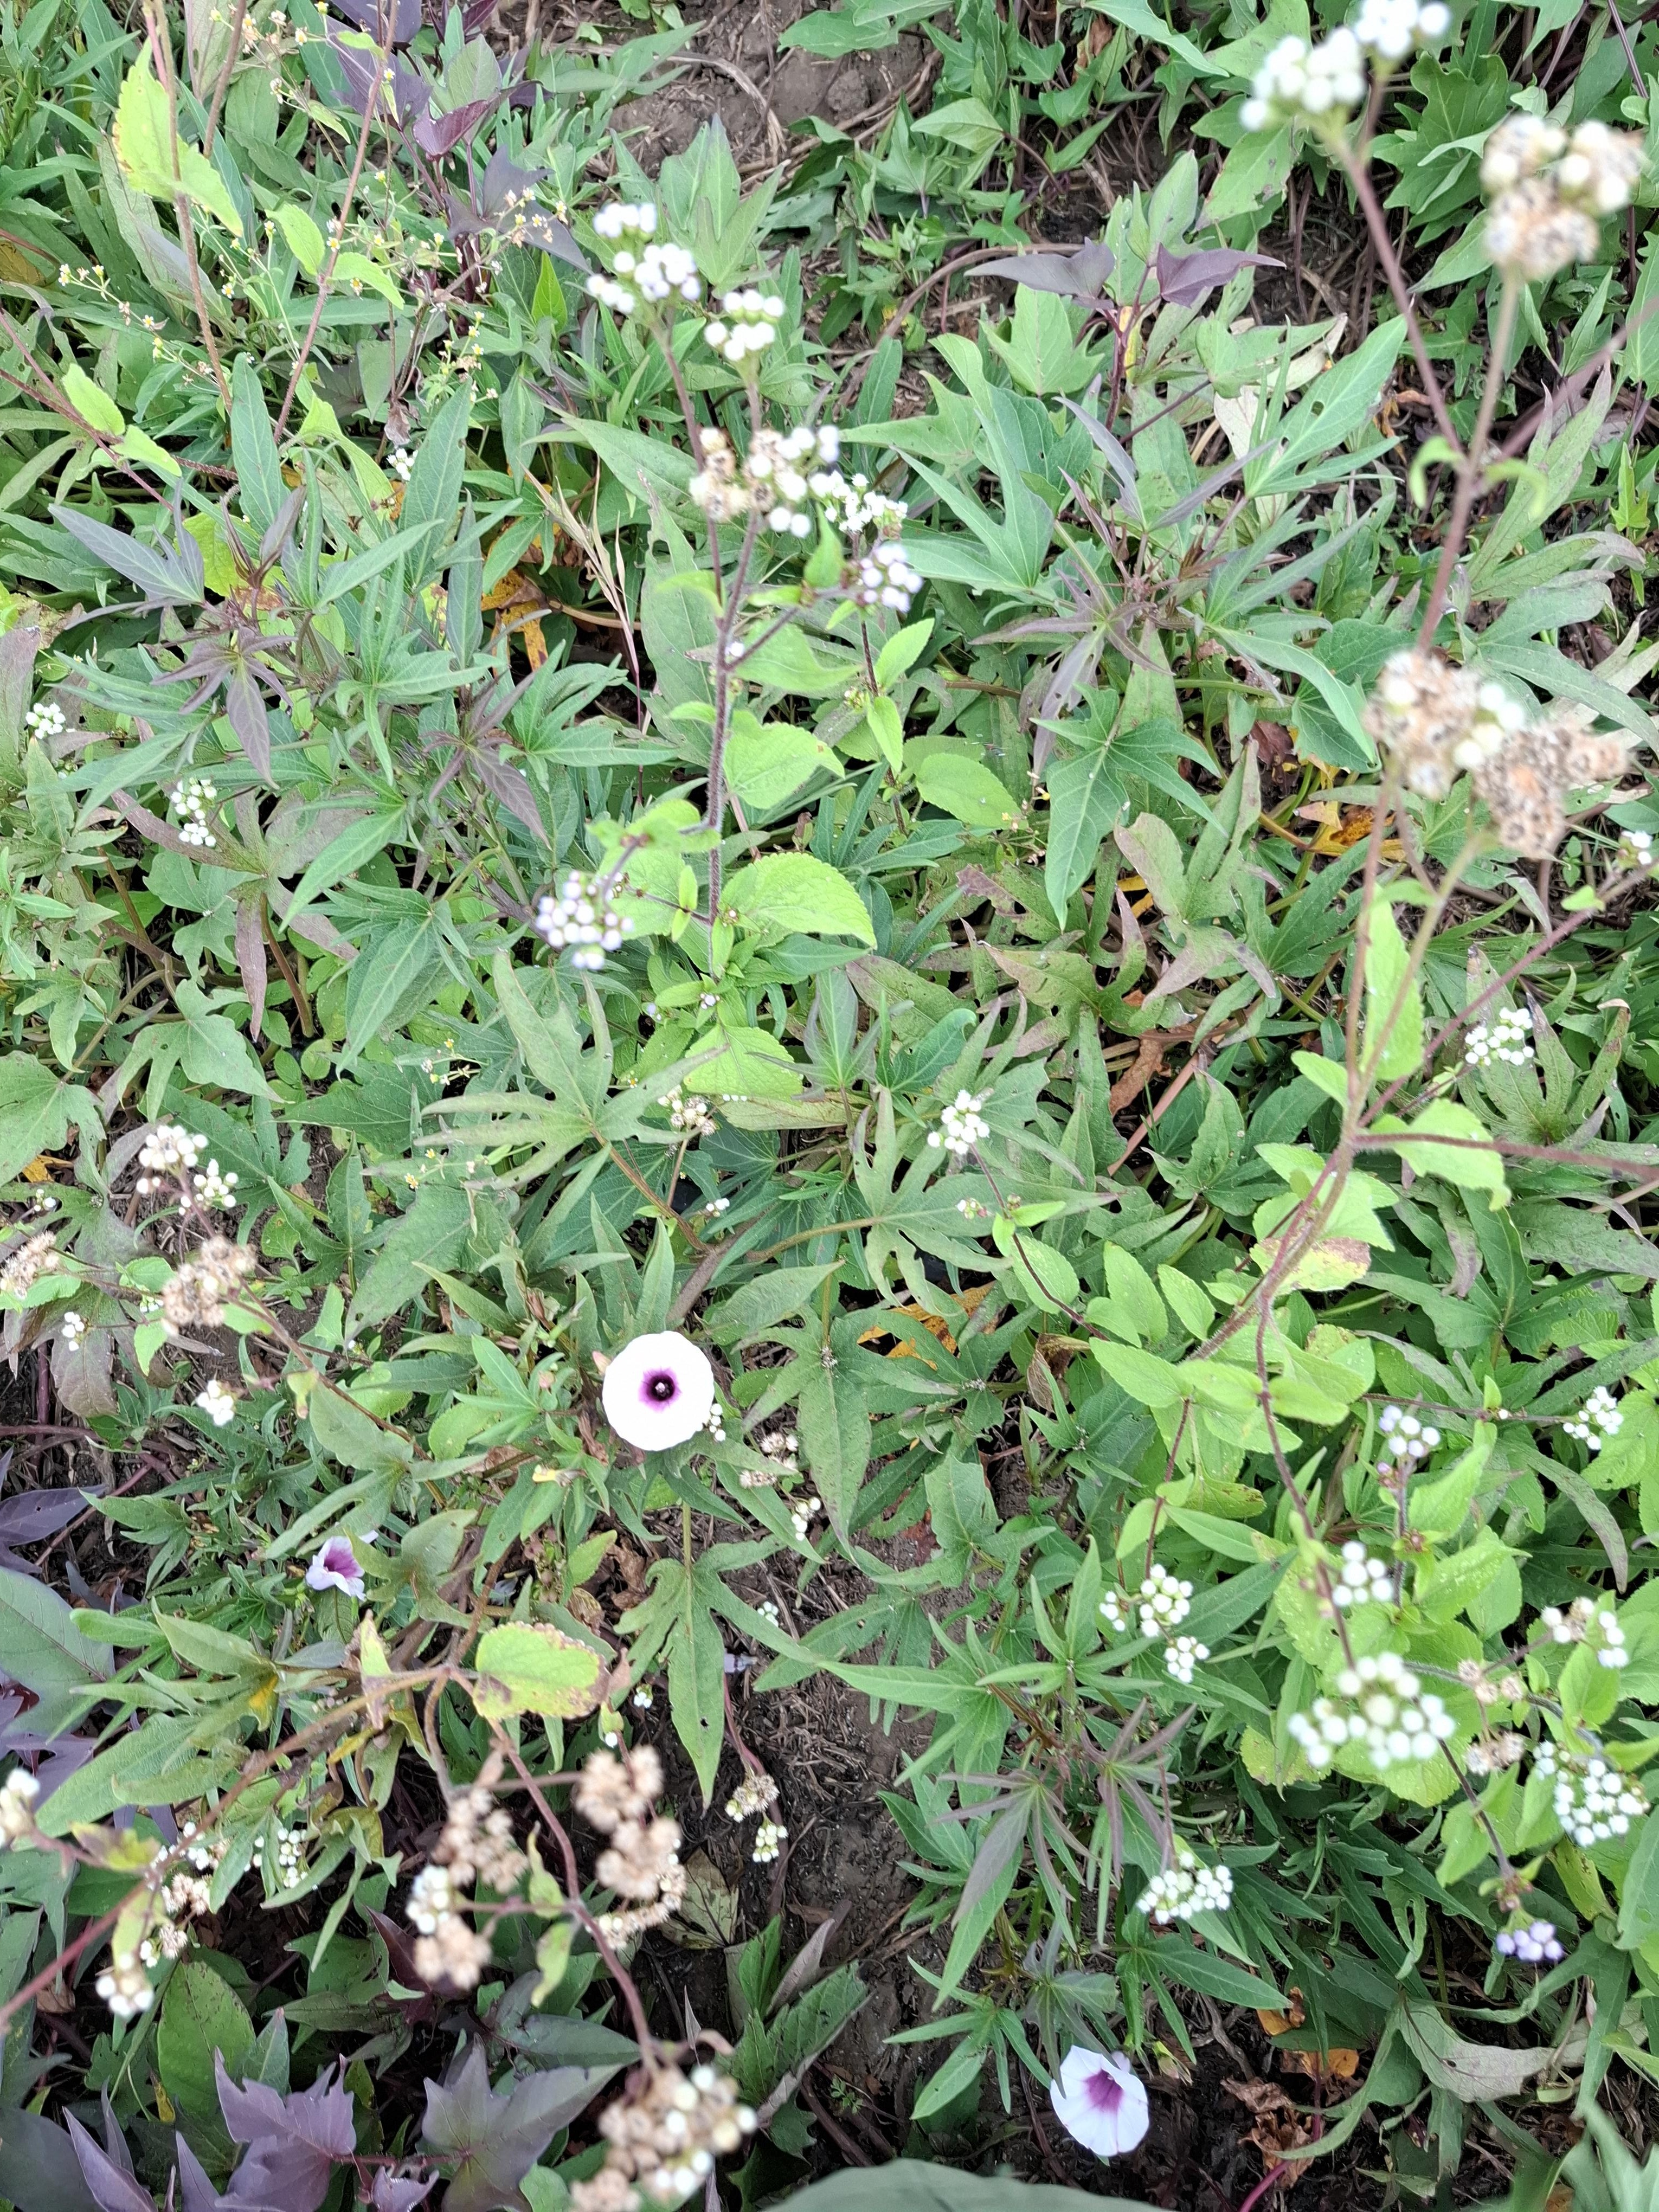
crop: sweet potato
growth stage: vegetative
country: Tanzania
